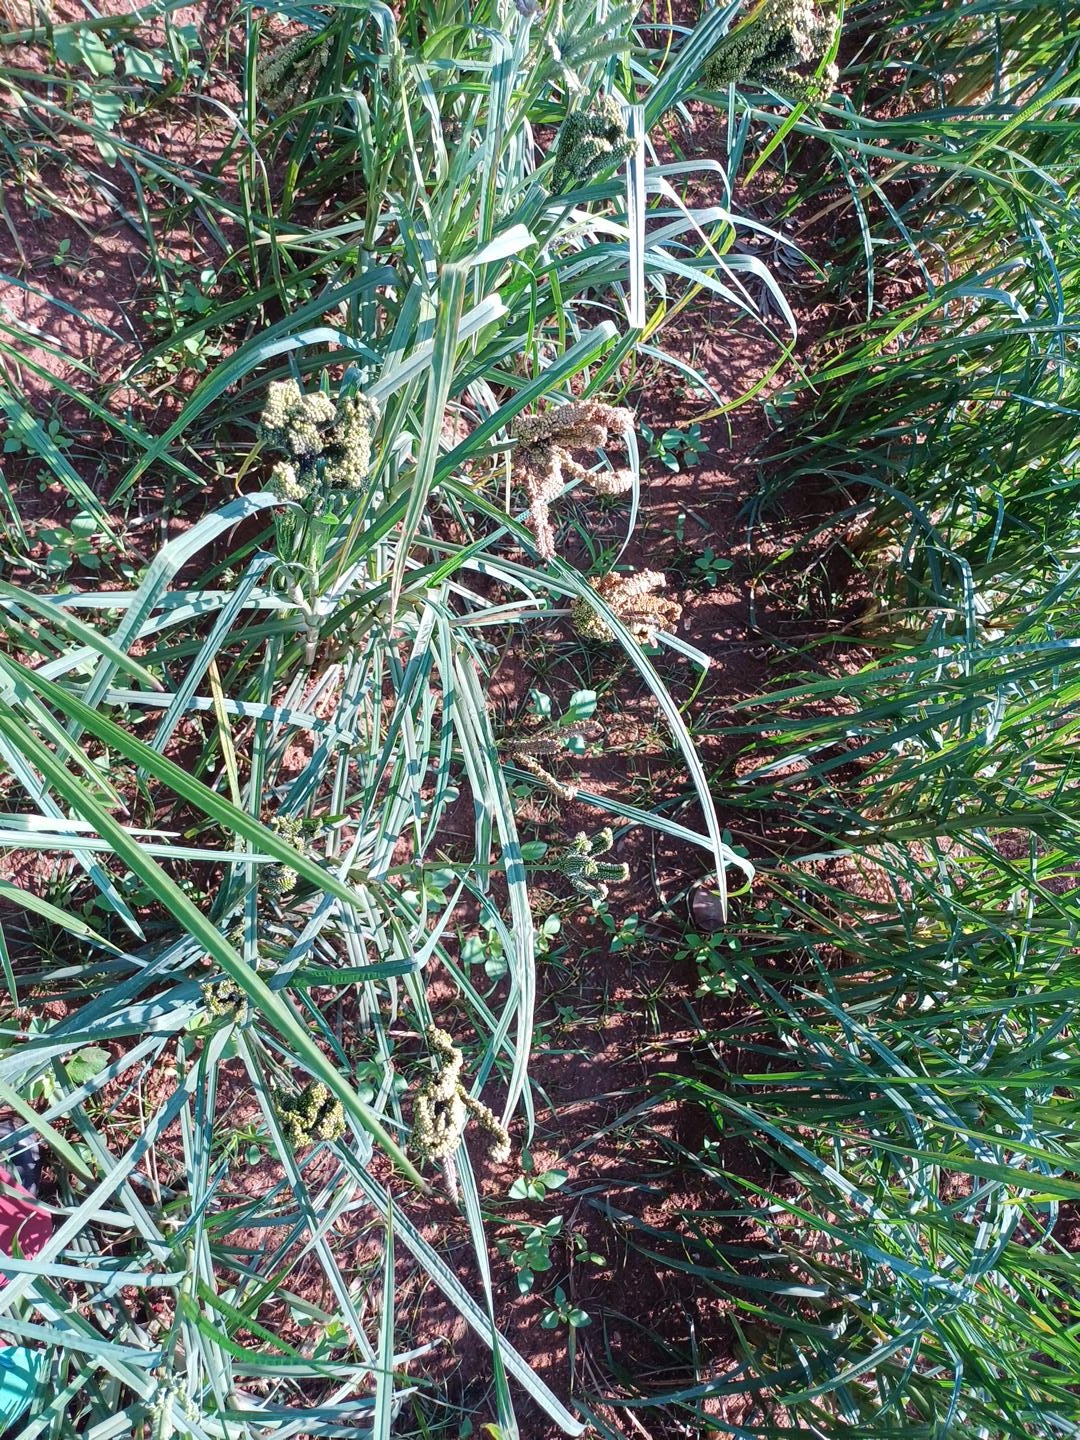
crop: finger millet
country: Kenya
